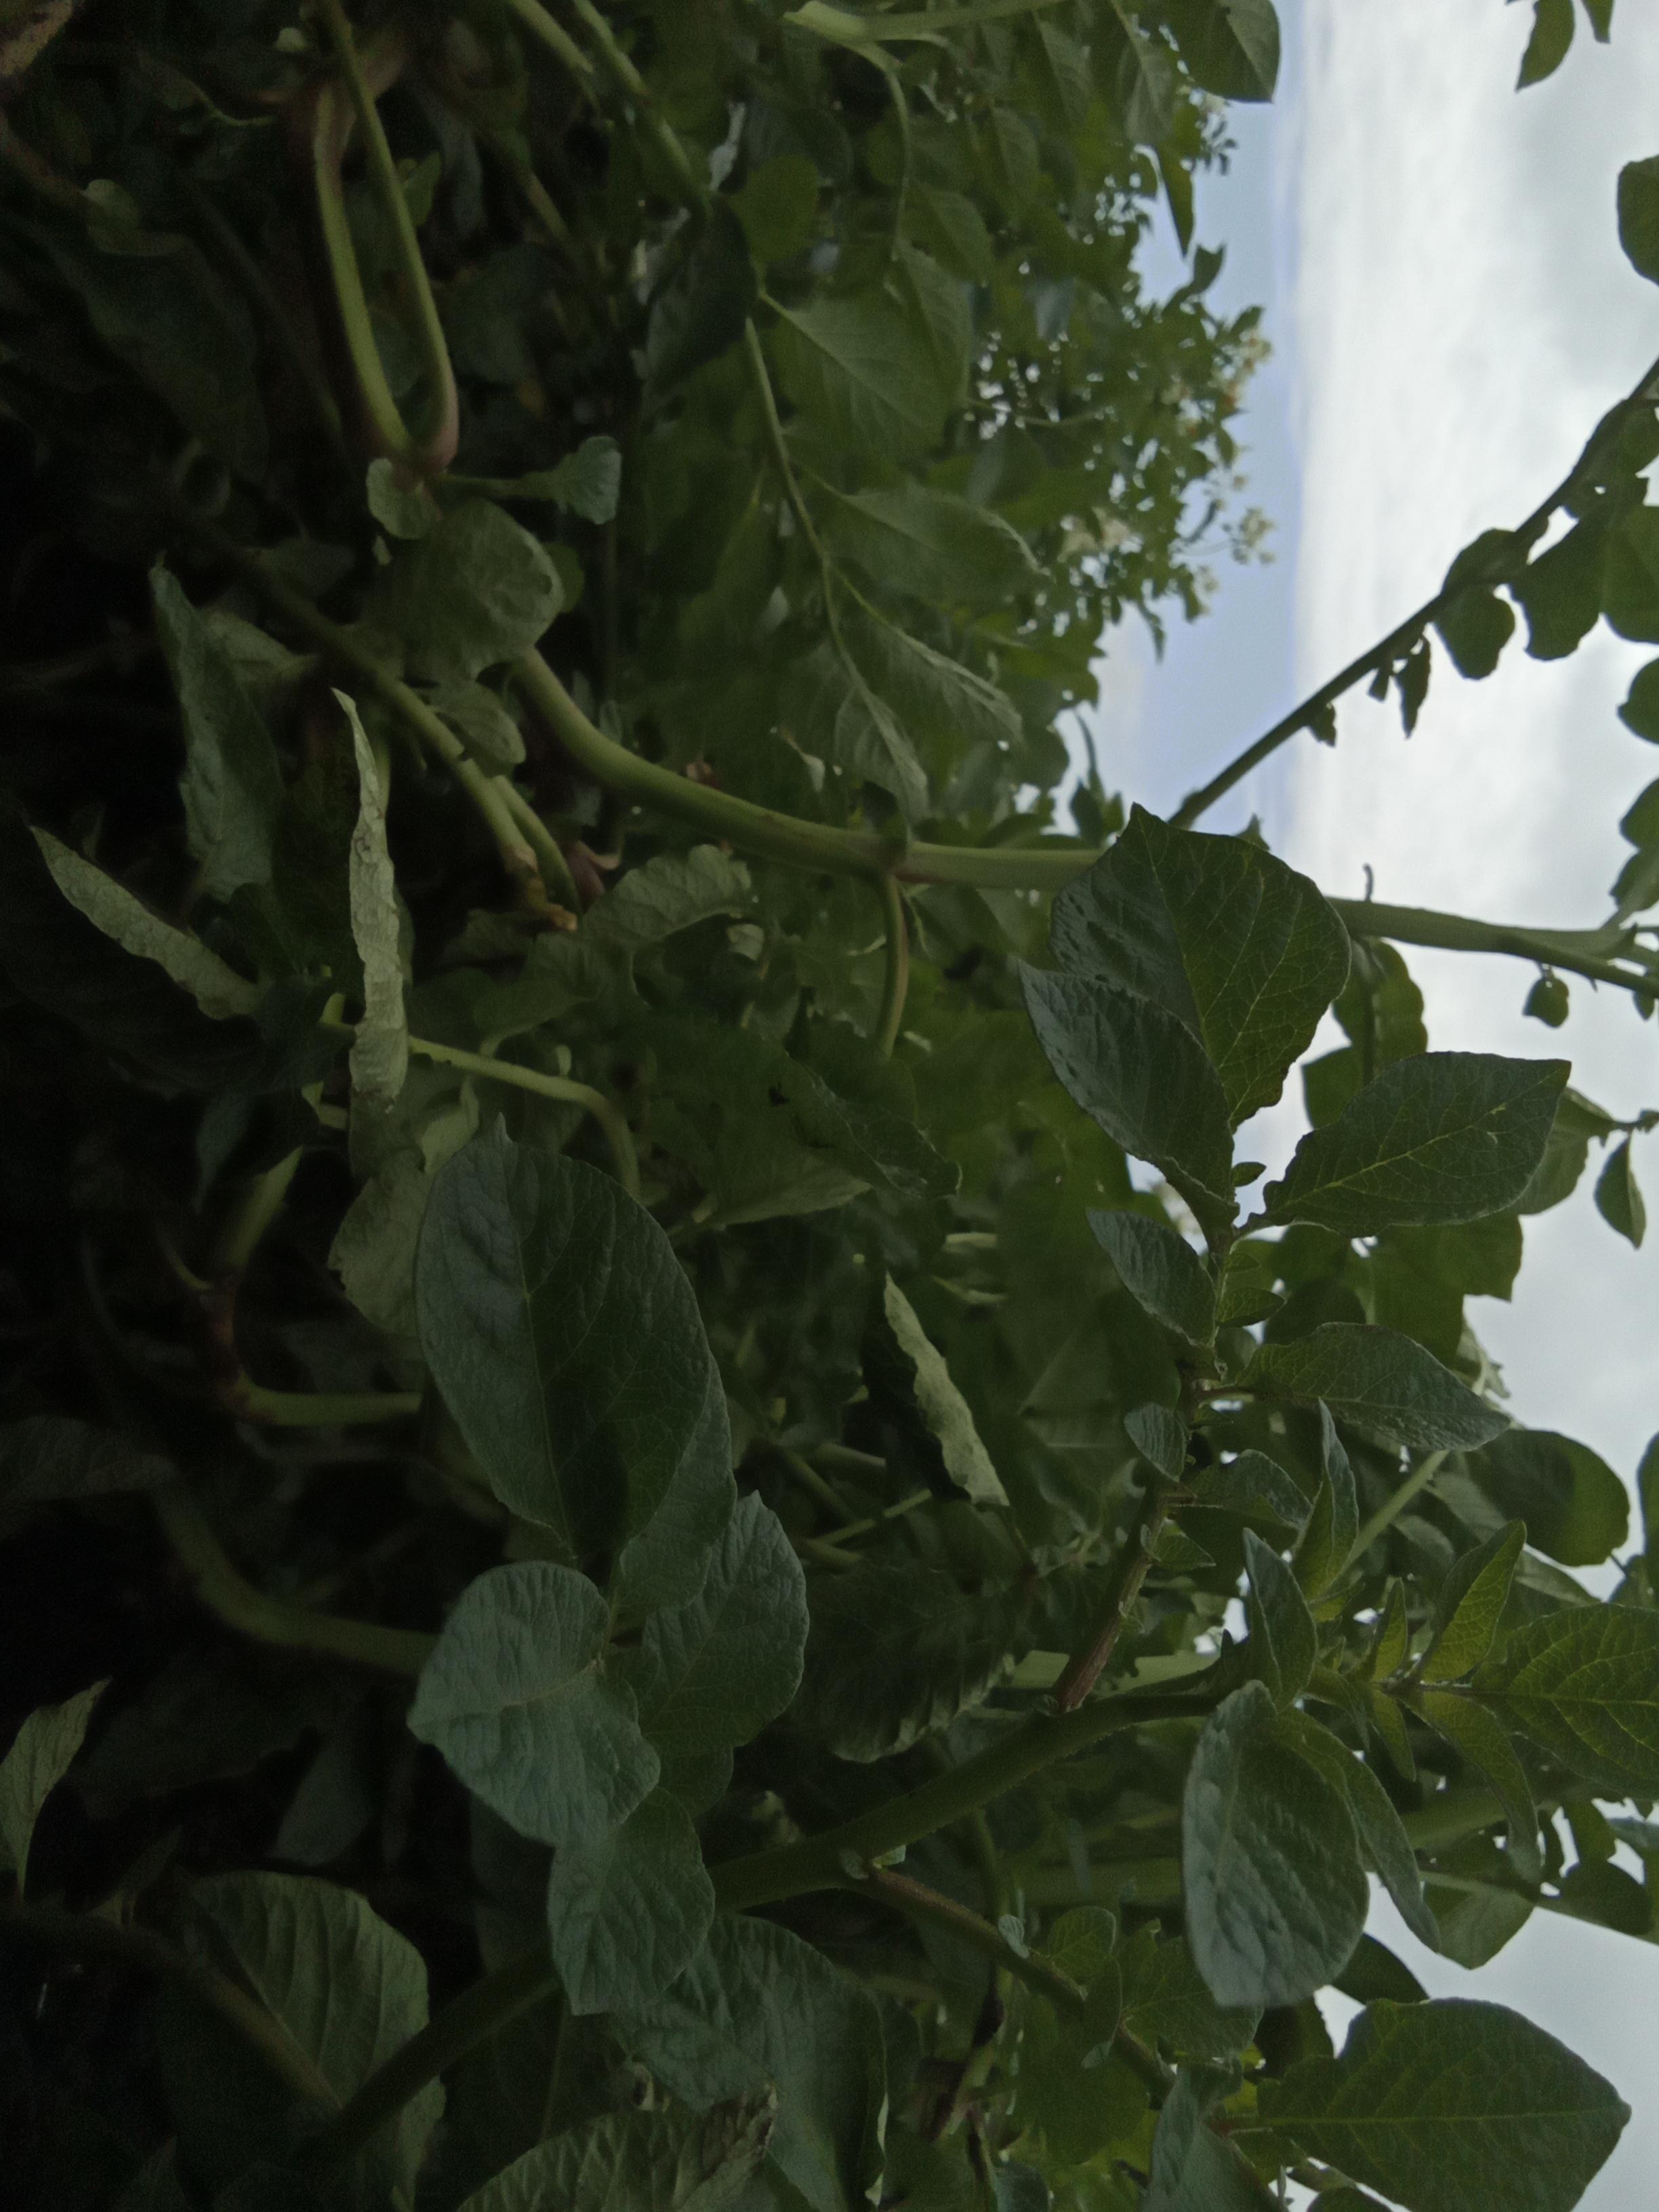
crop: potato
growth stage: flowering
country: Kenya
